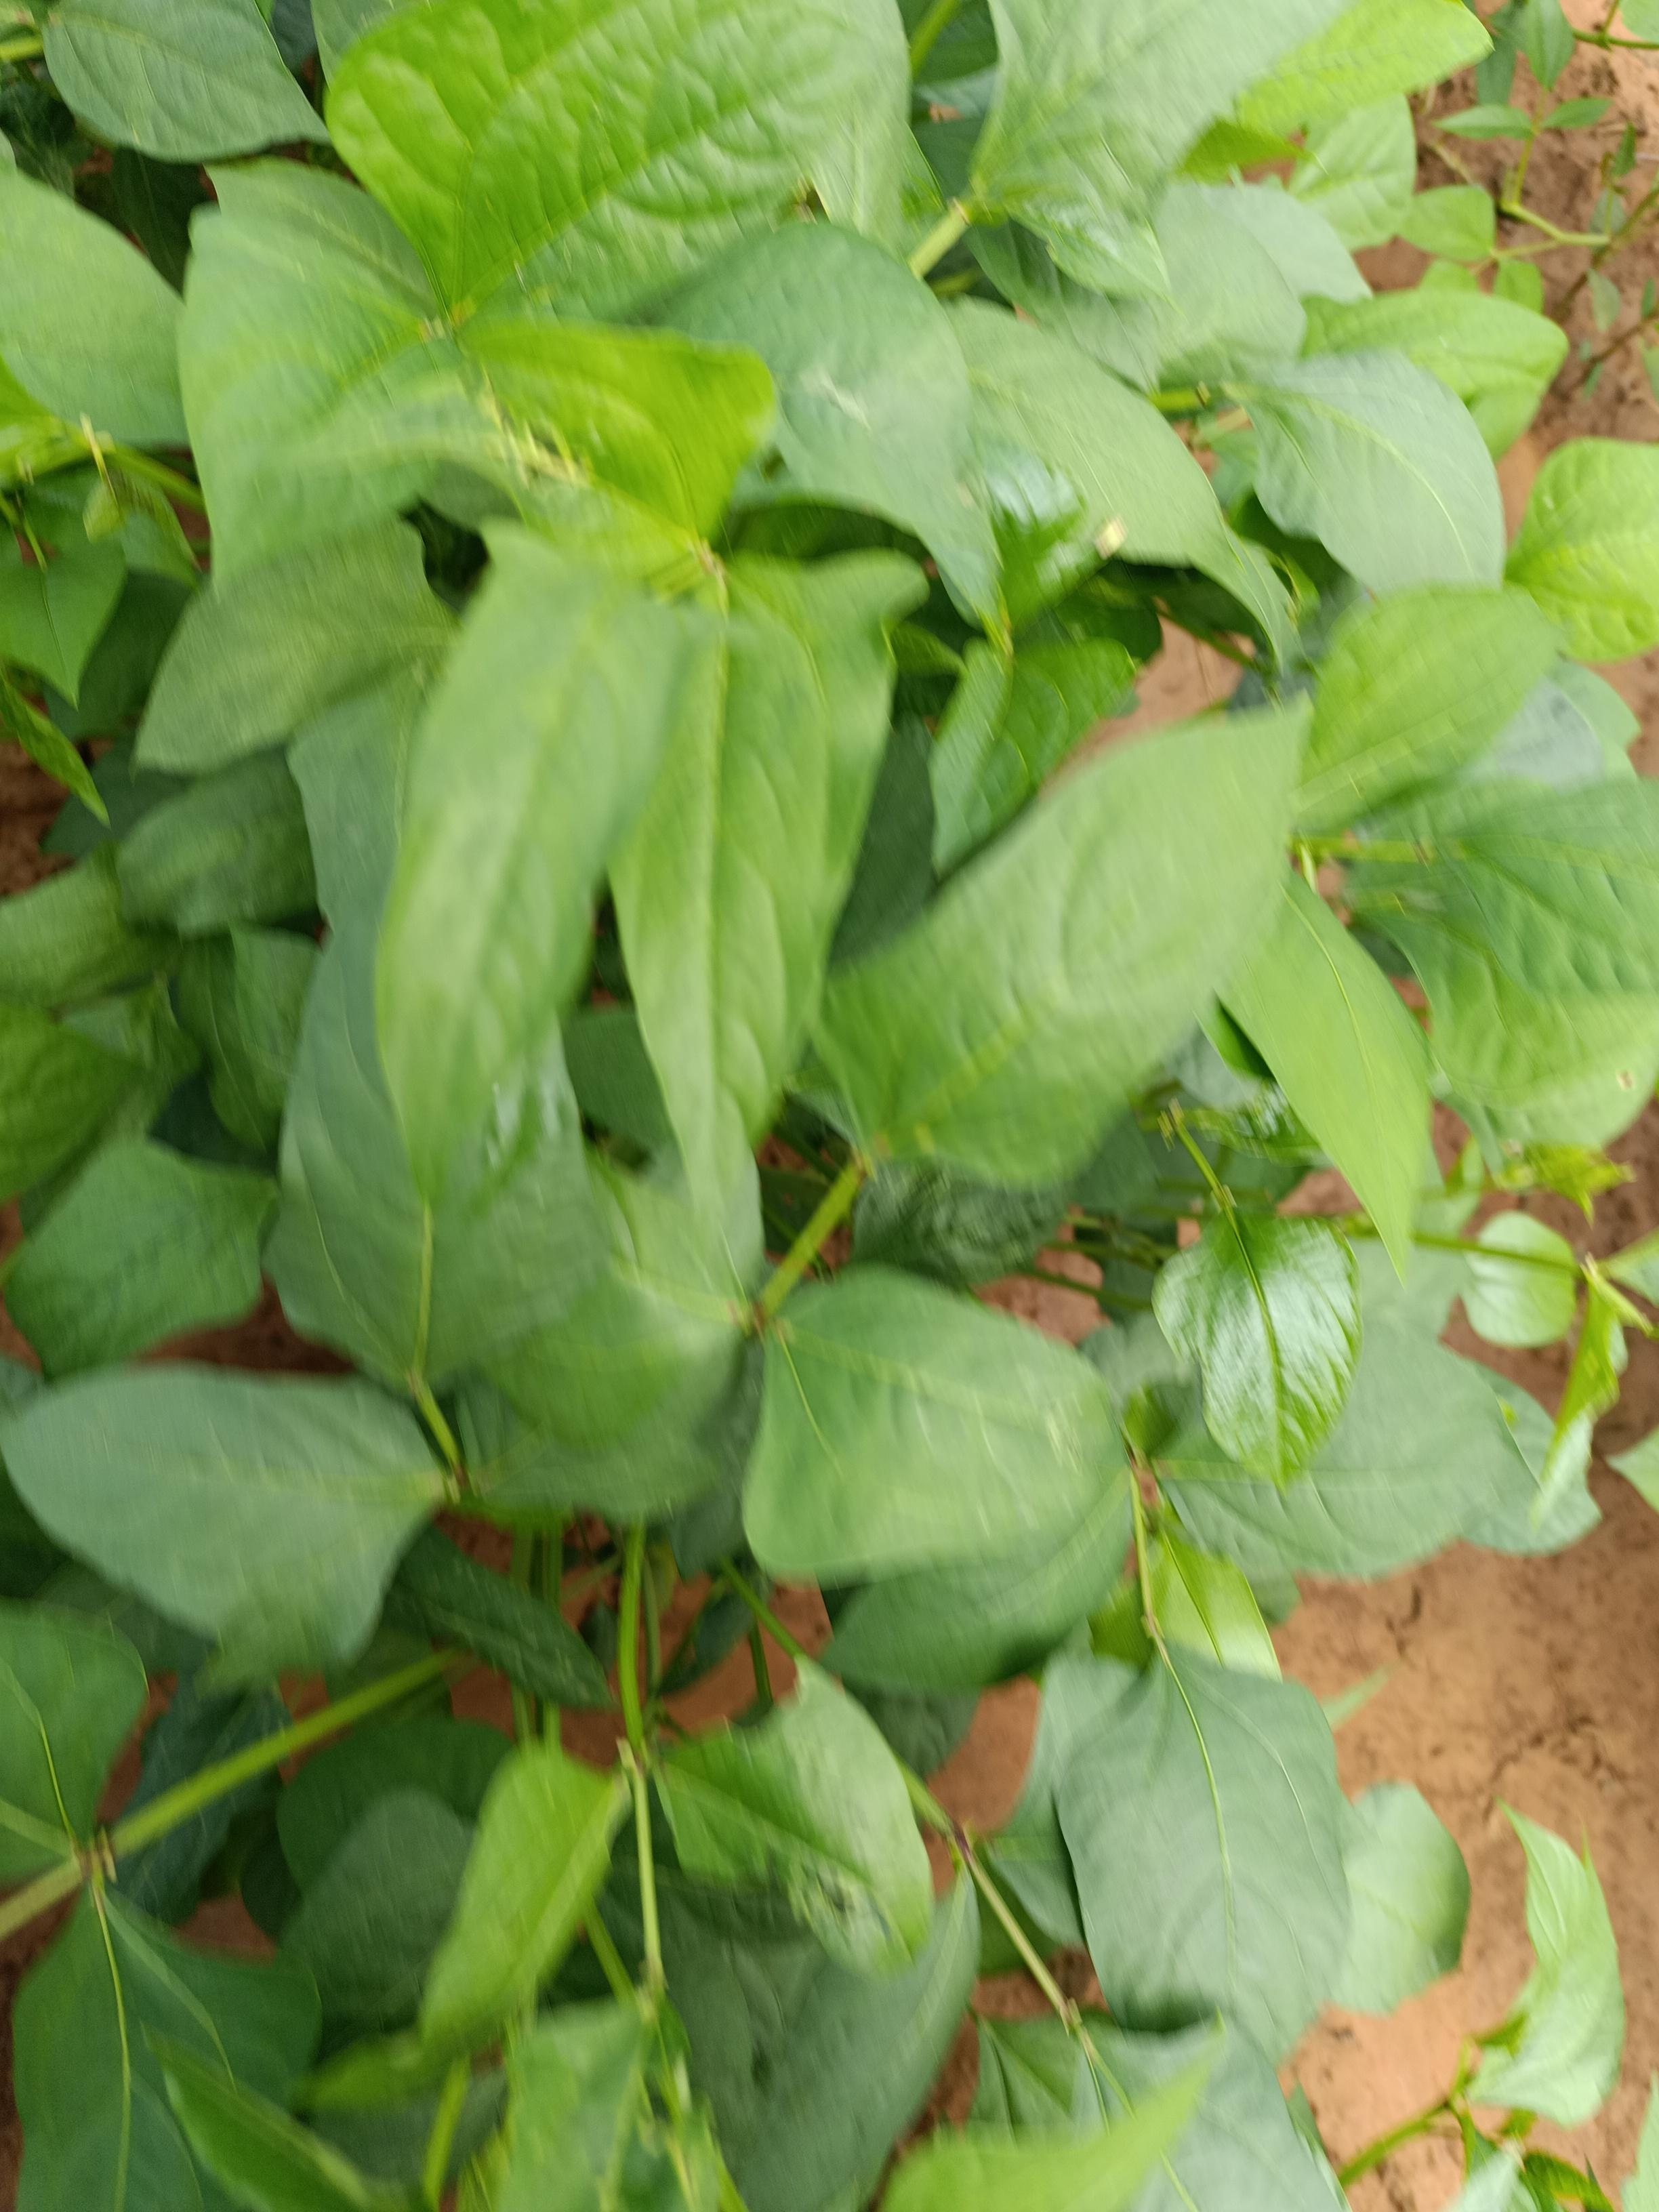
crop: cowpea
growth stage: emergence
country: Nigeria
